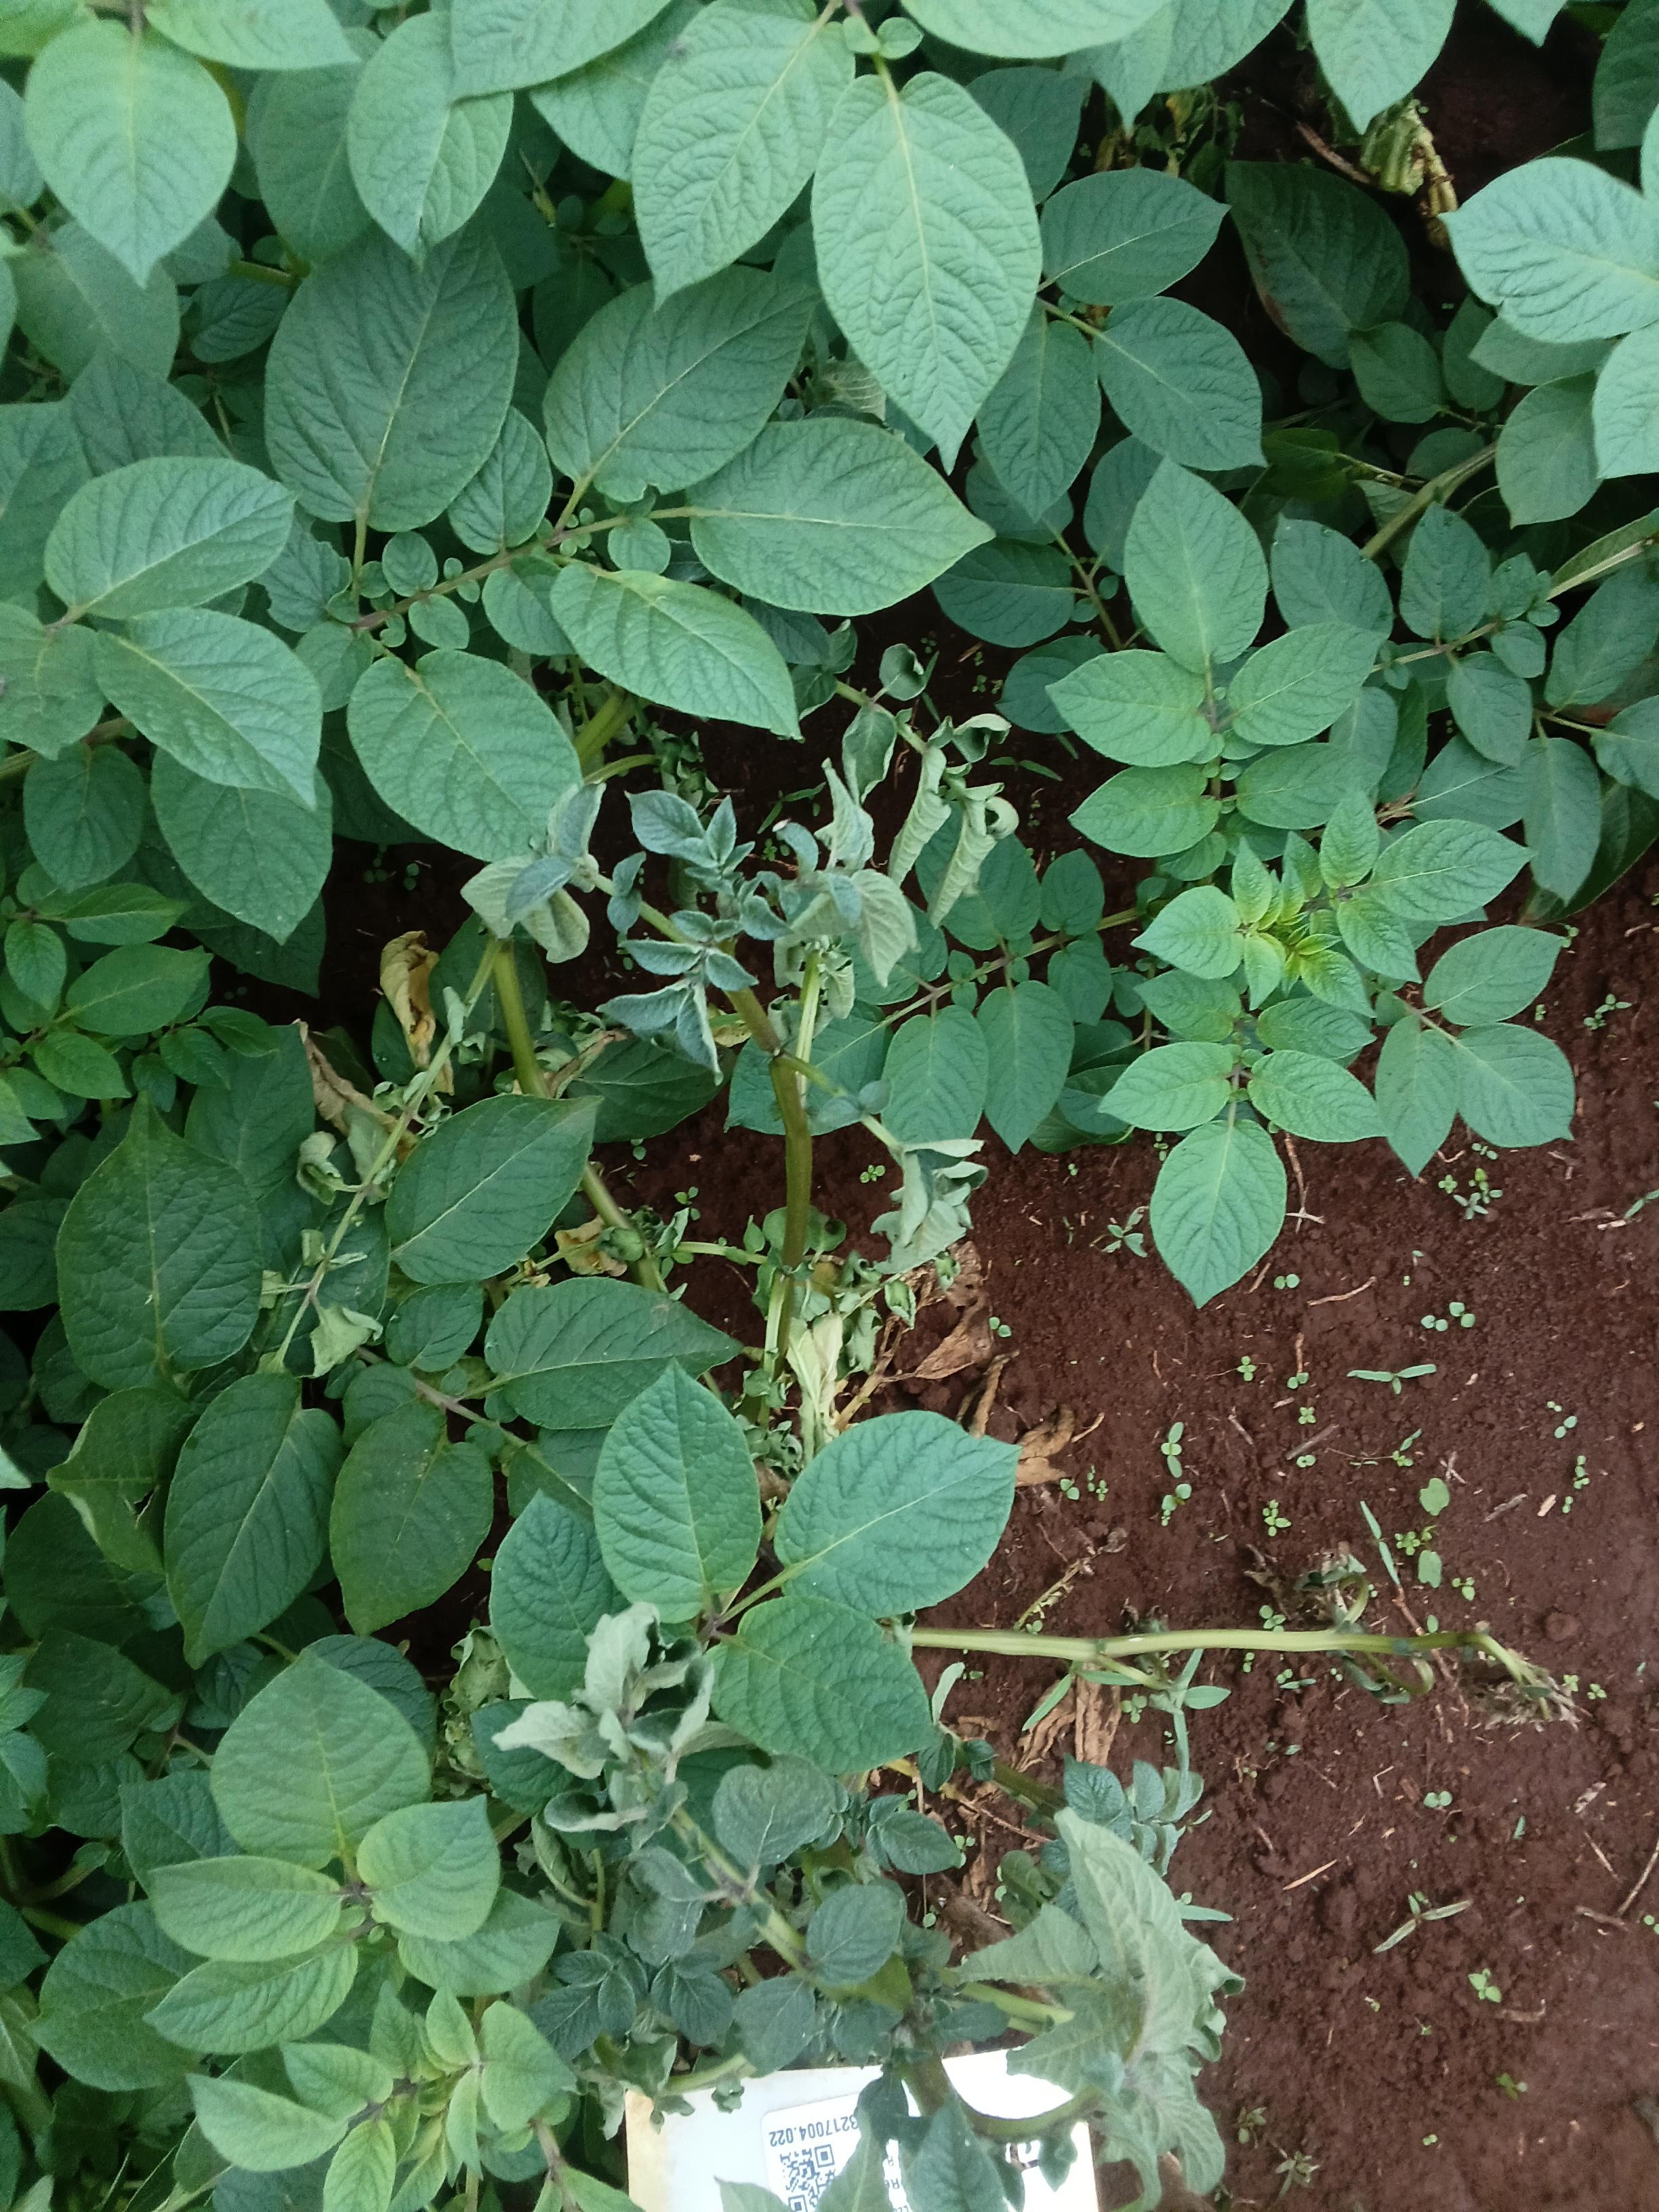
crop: potato
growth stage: flowering
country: Kenya
